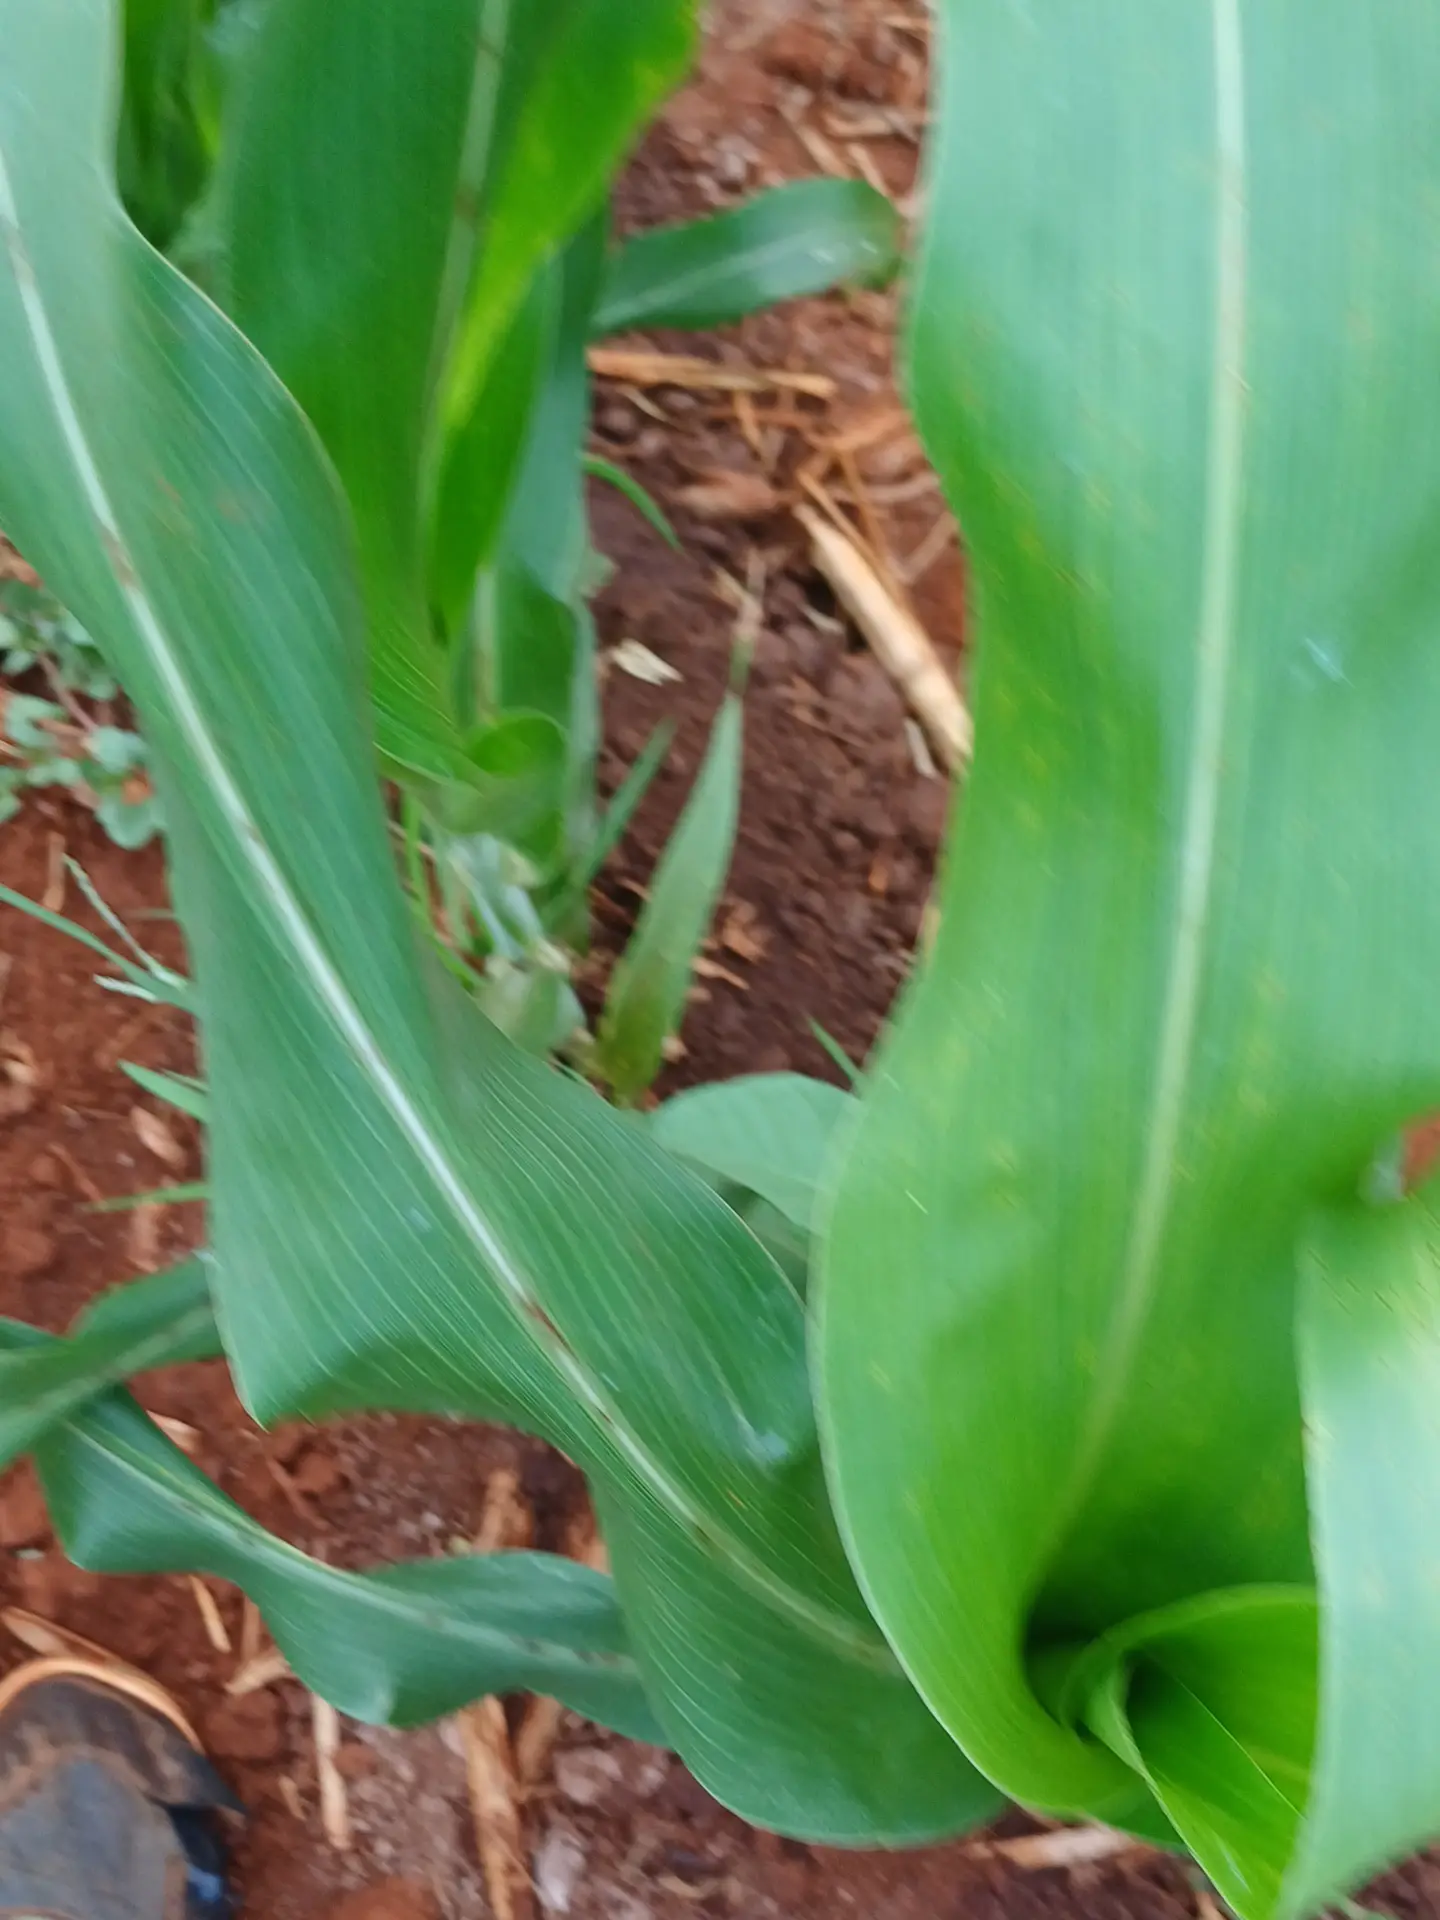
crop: sorghum
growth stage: vegetative
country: Kenya
